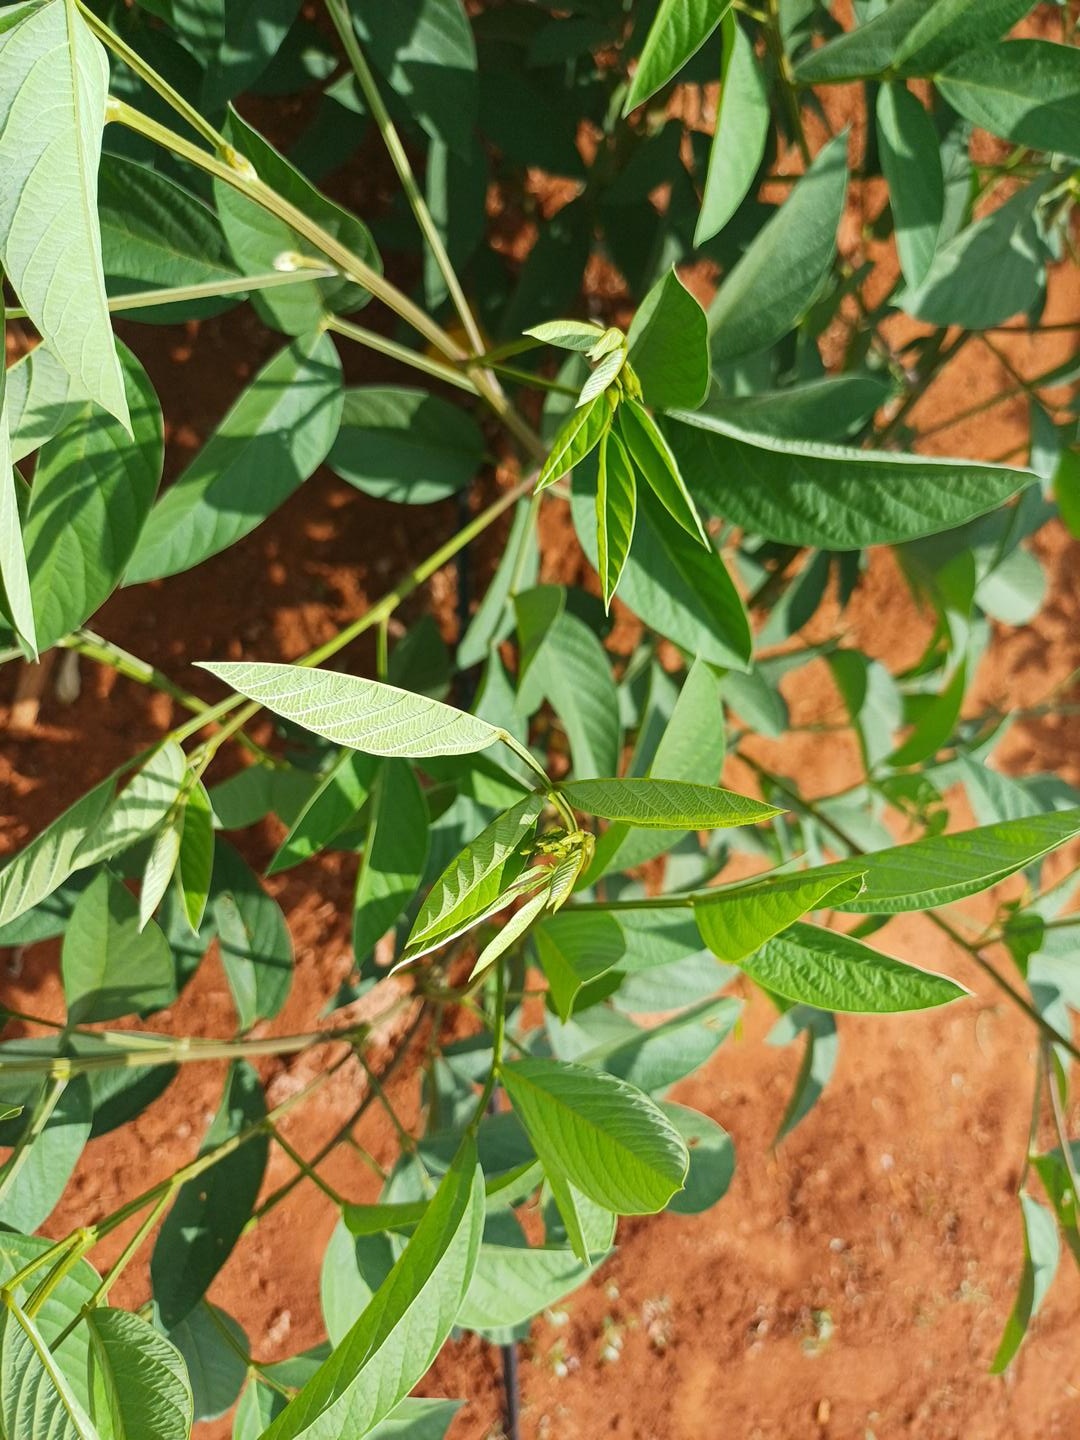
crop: pigeonpea
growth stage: flowering
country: Kenya
